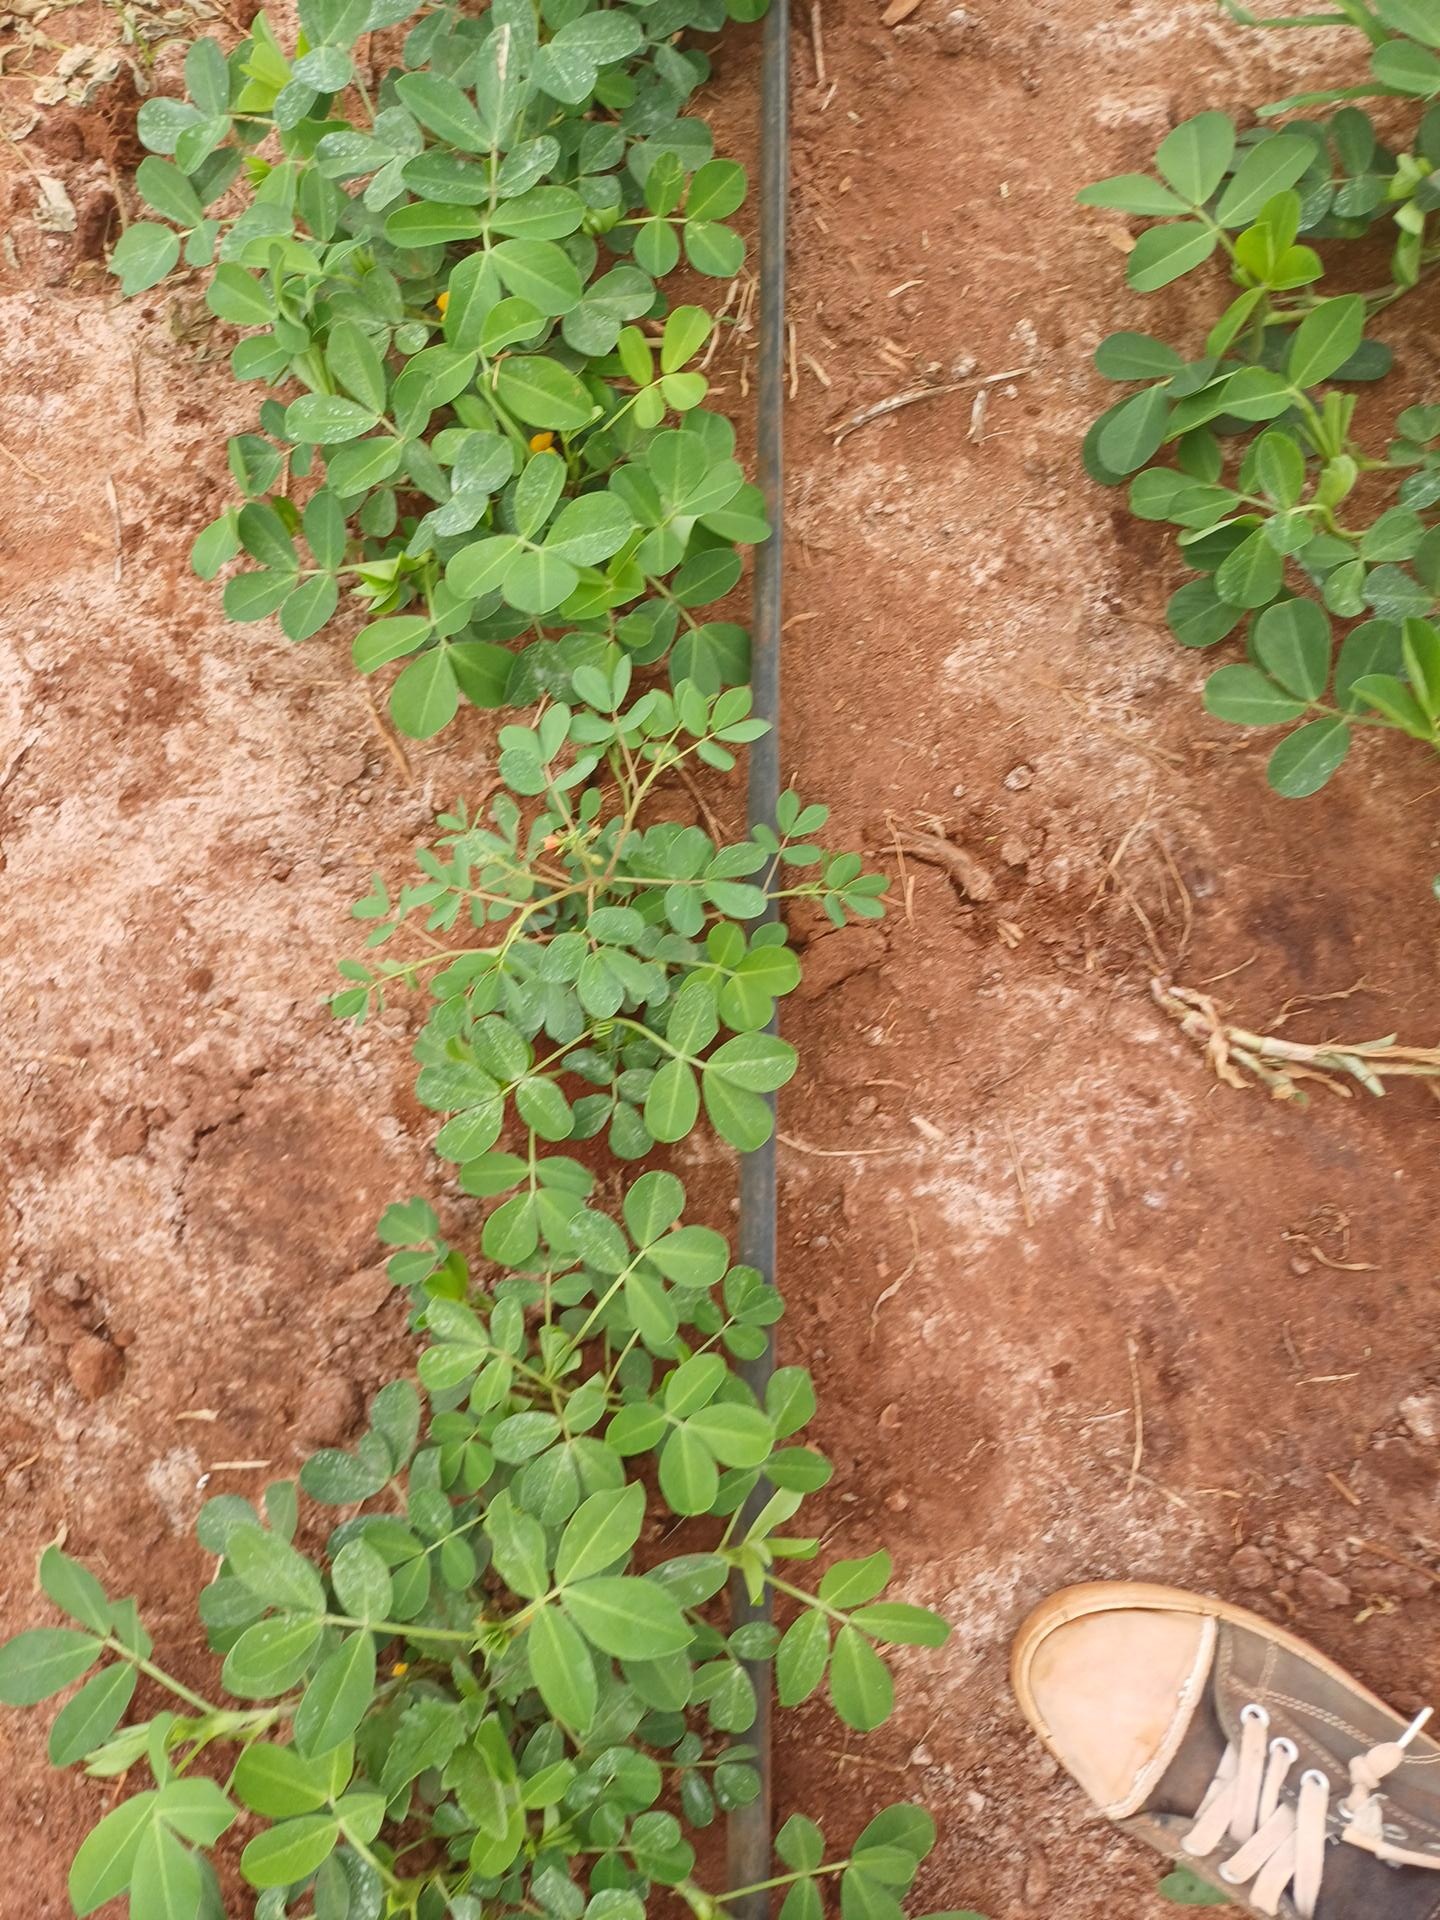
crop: groundnut
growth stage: flowering
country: Kenya
